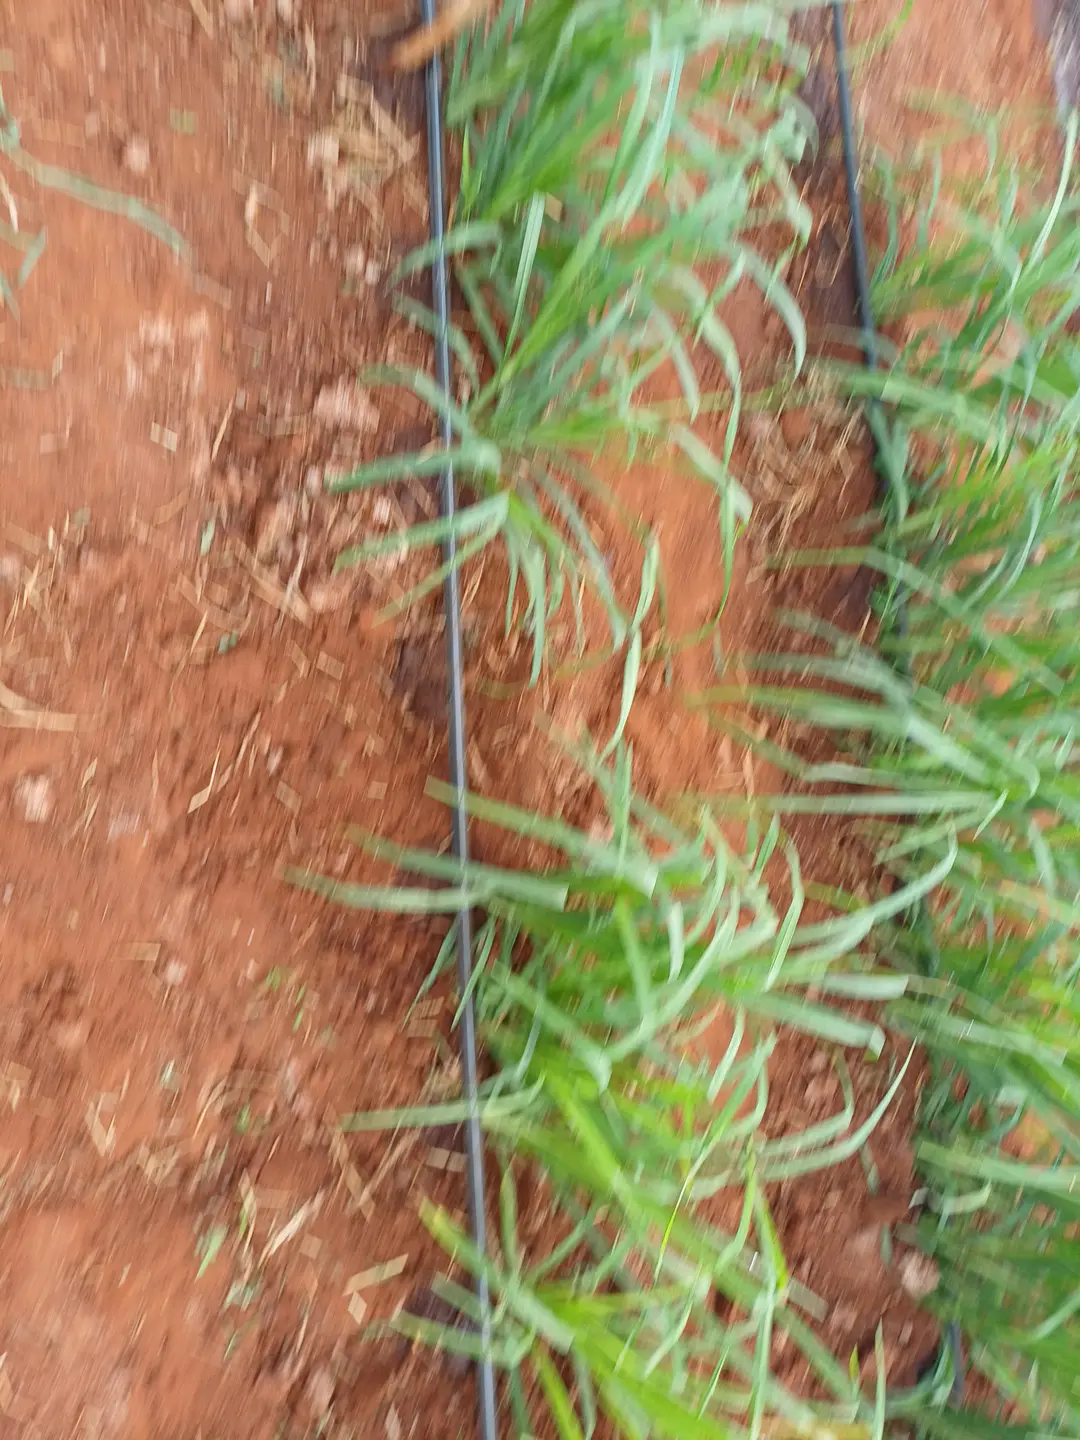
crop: finger millet
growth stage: elongation stem
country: Kenya
